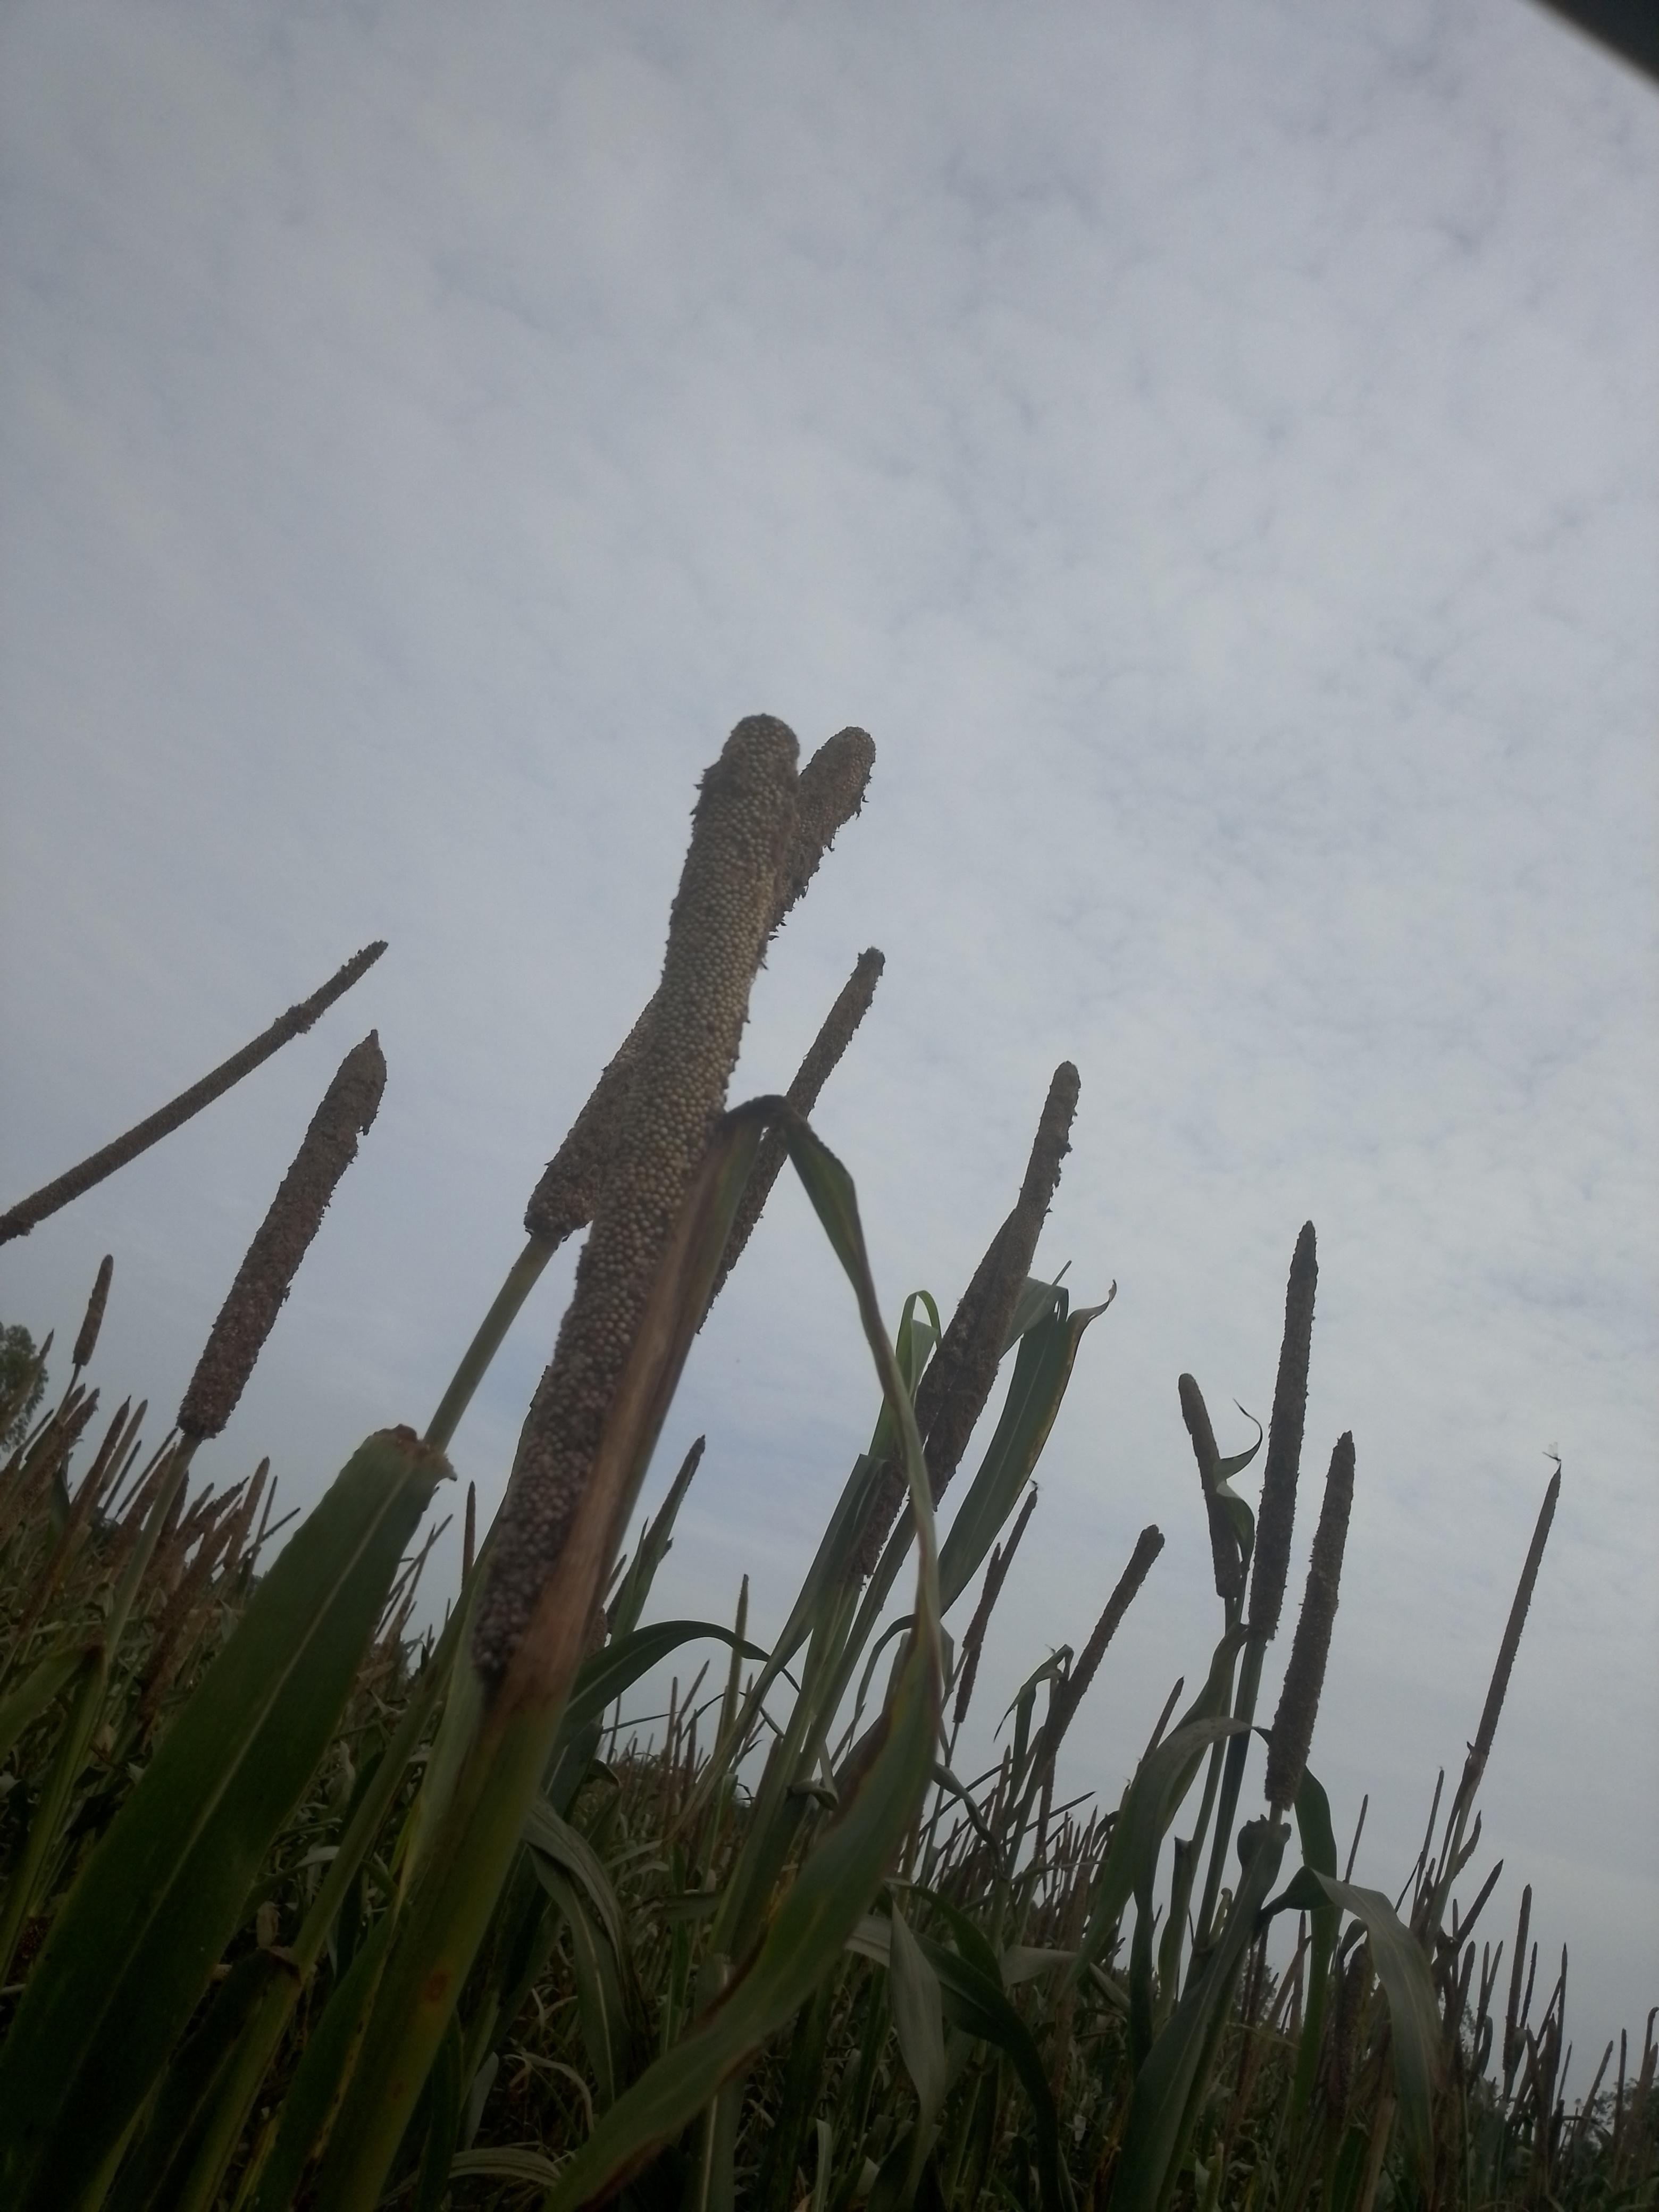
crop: pearl millet
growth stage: filling grain
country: Senegal
